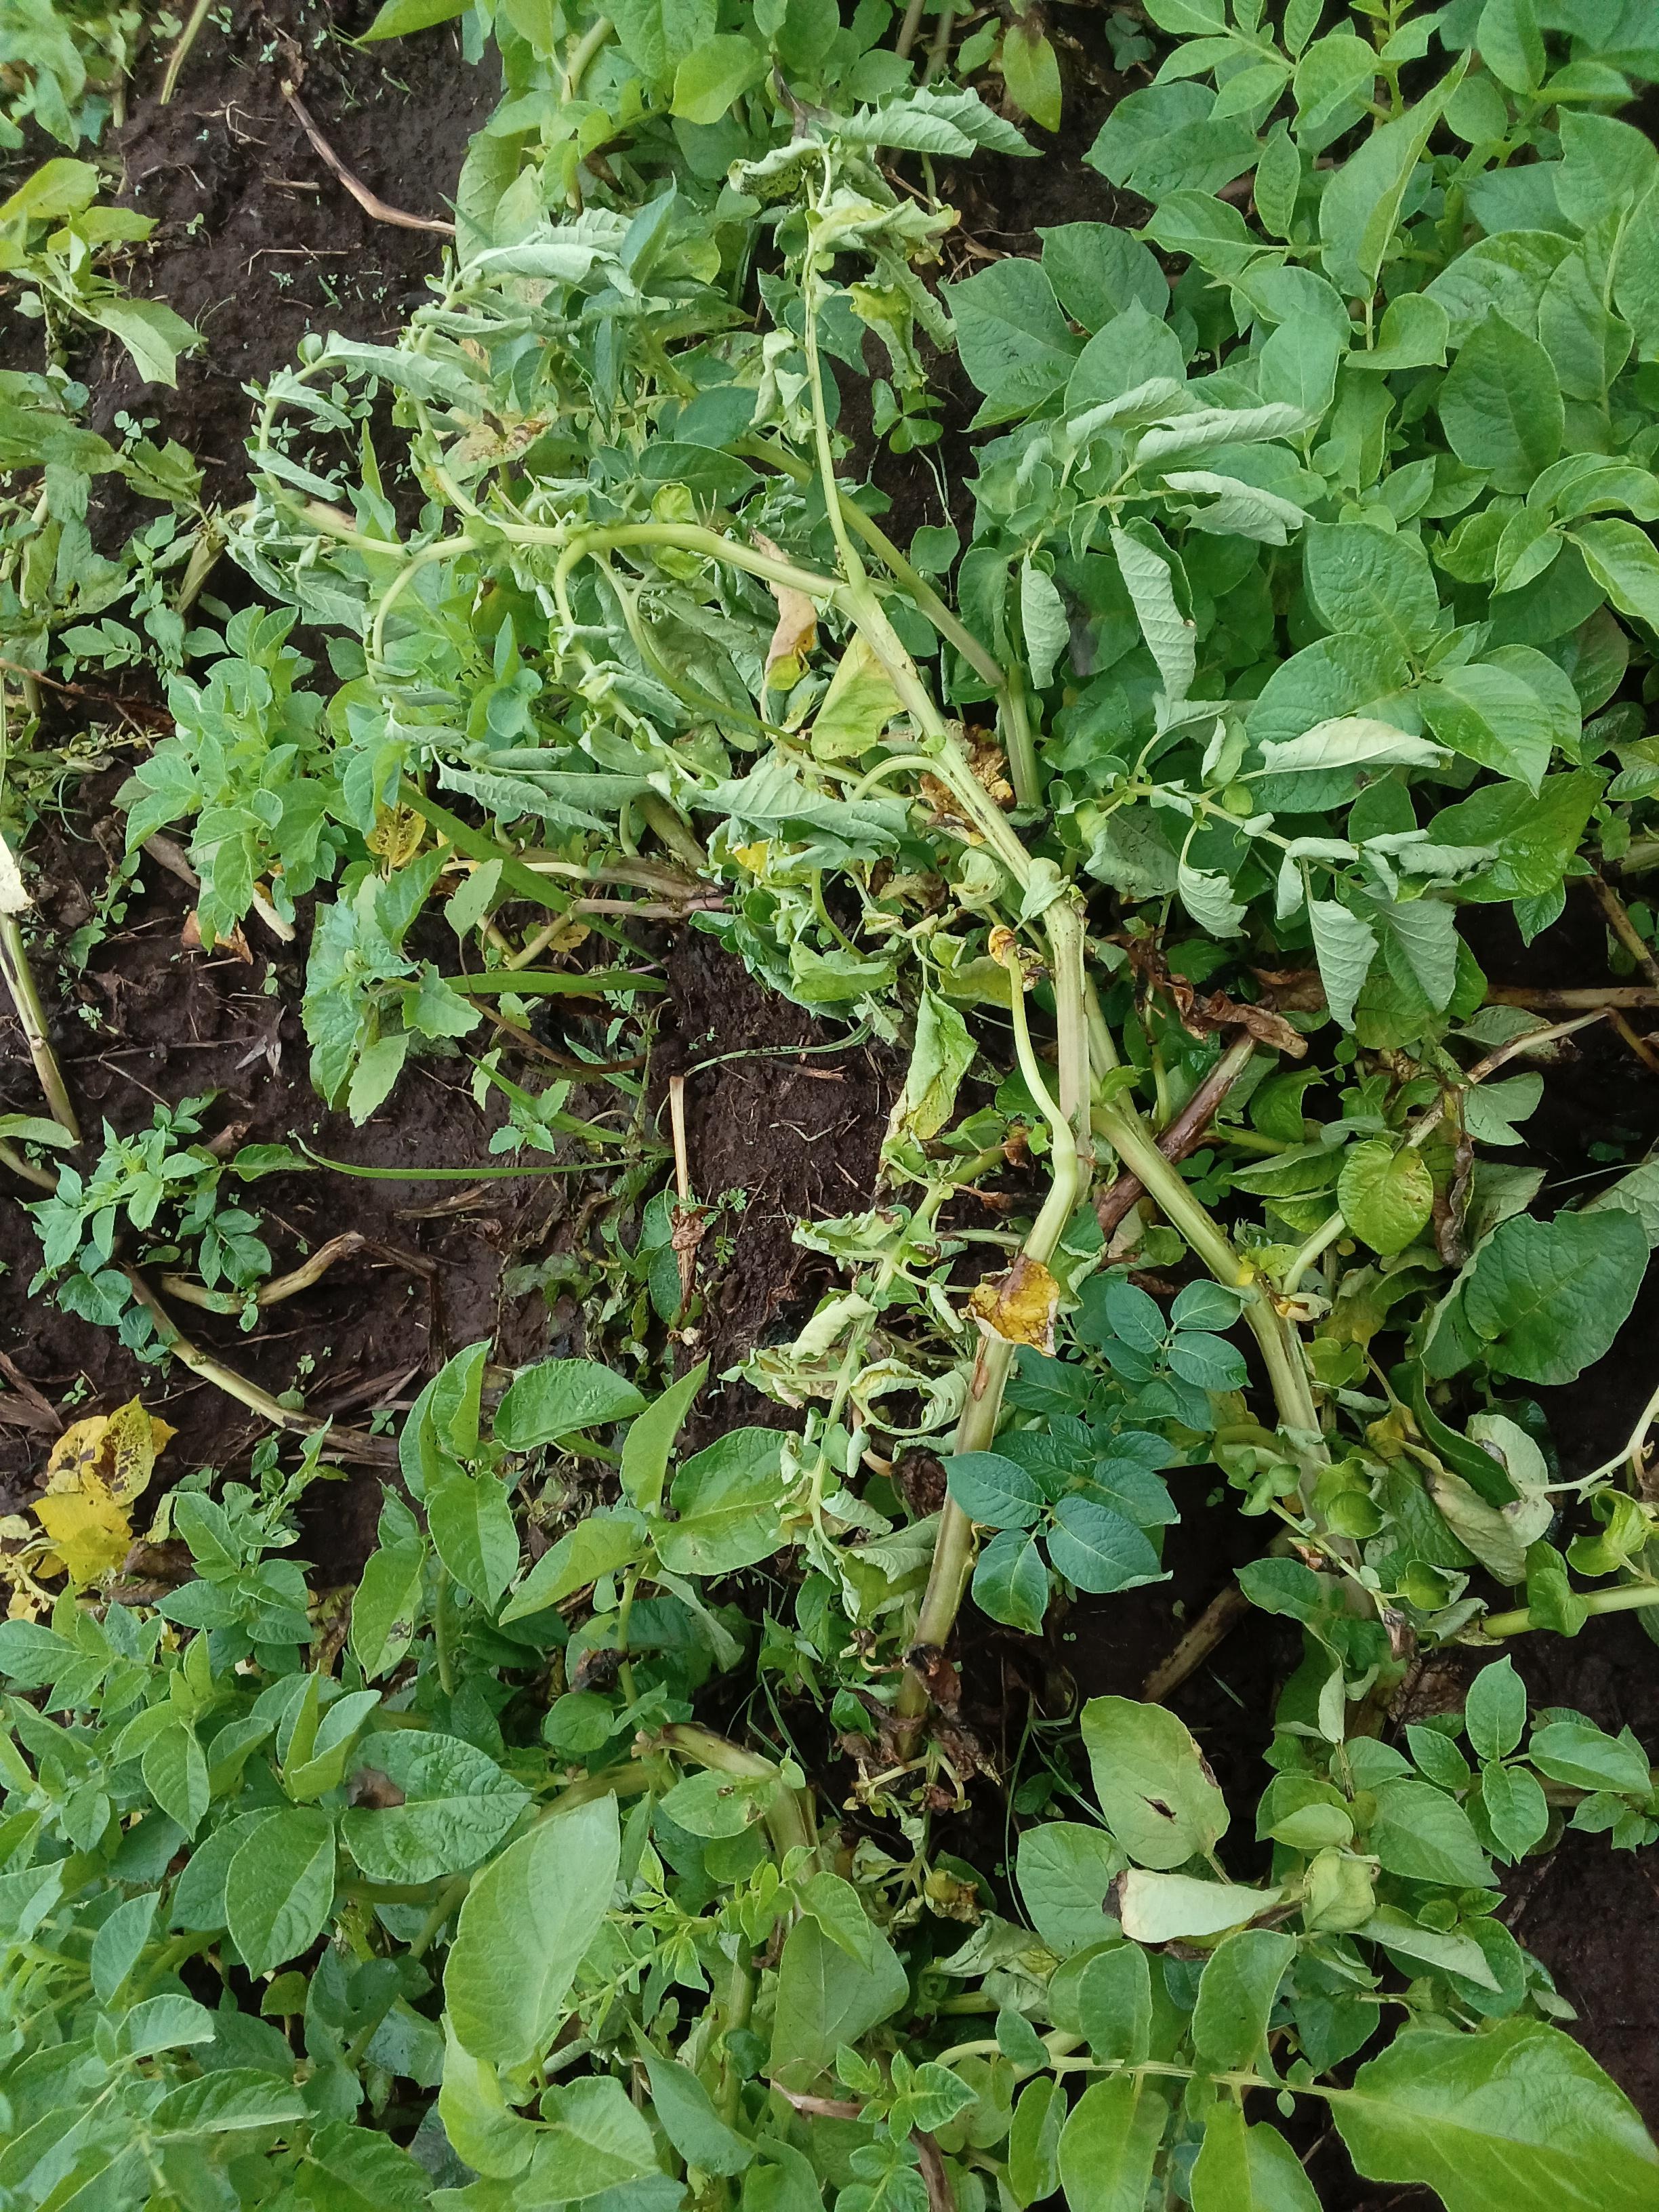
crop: potato
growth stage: vegetative
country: Kenya
